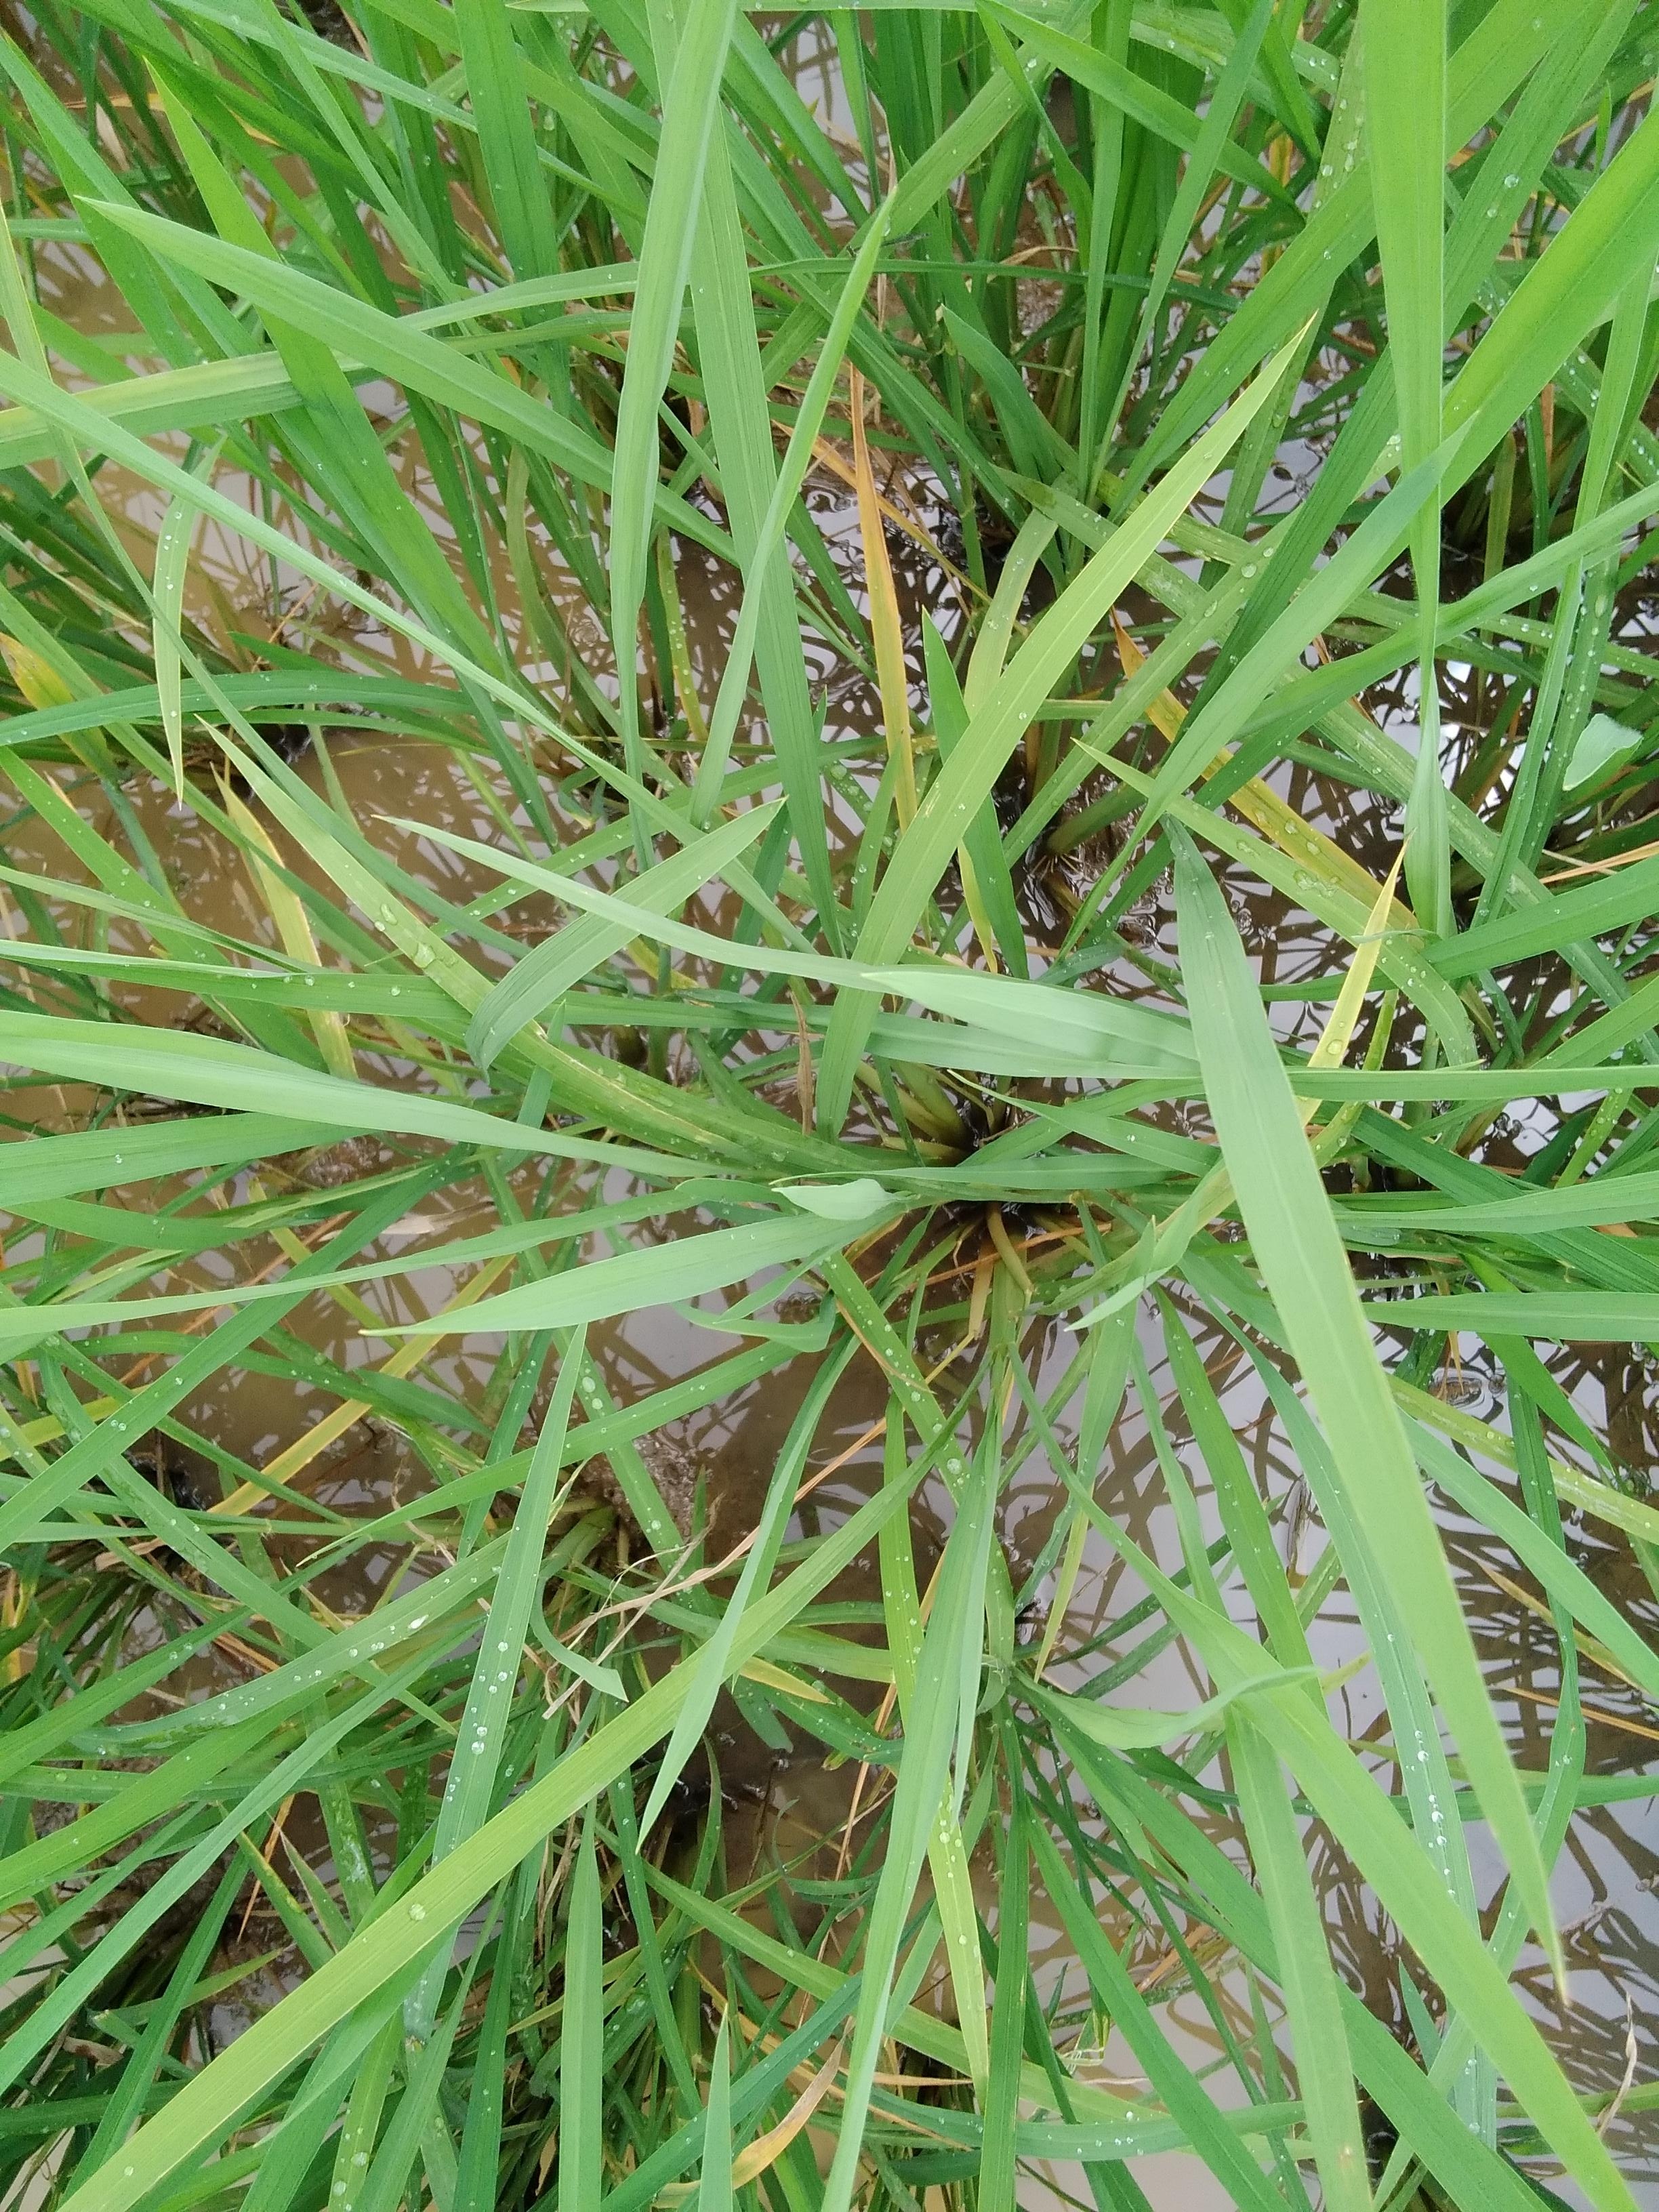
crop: rice
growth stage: elongation stem
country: Nigeria
